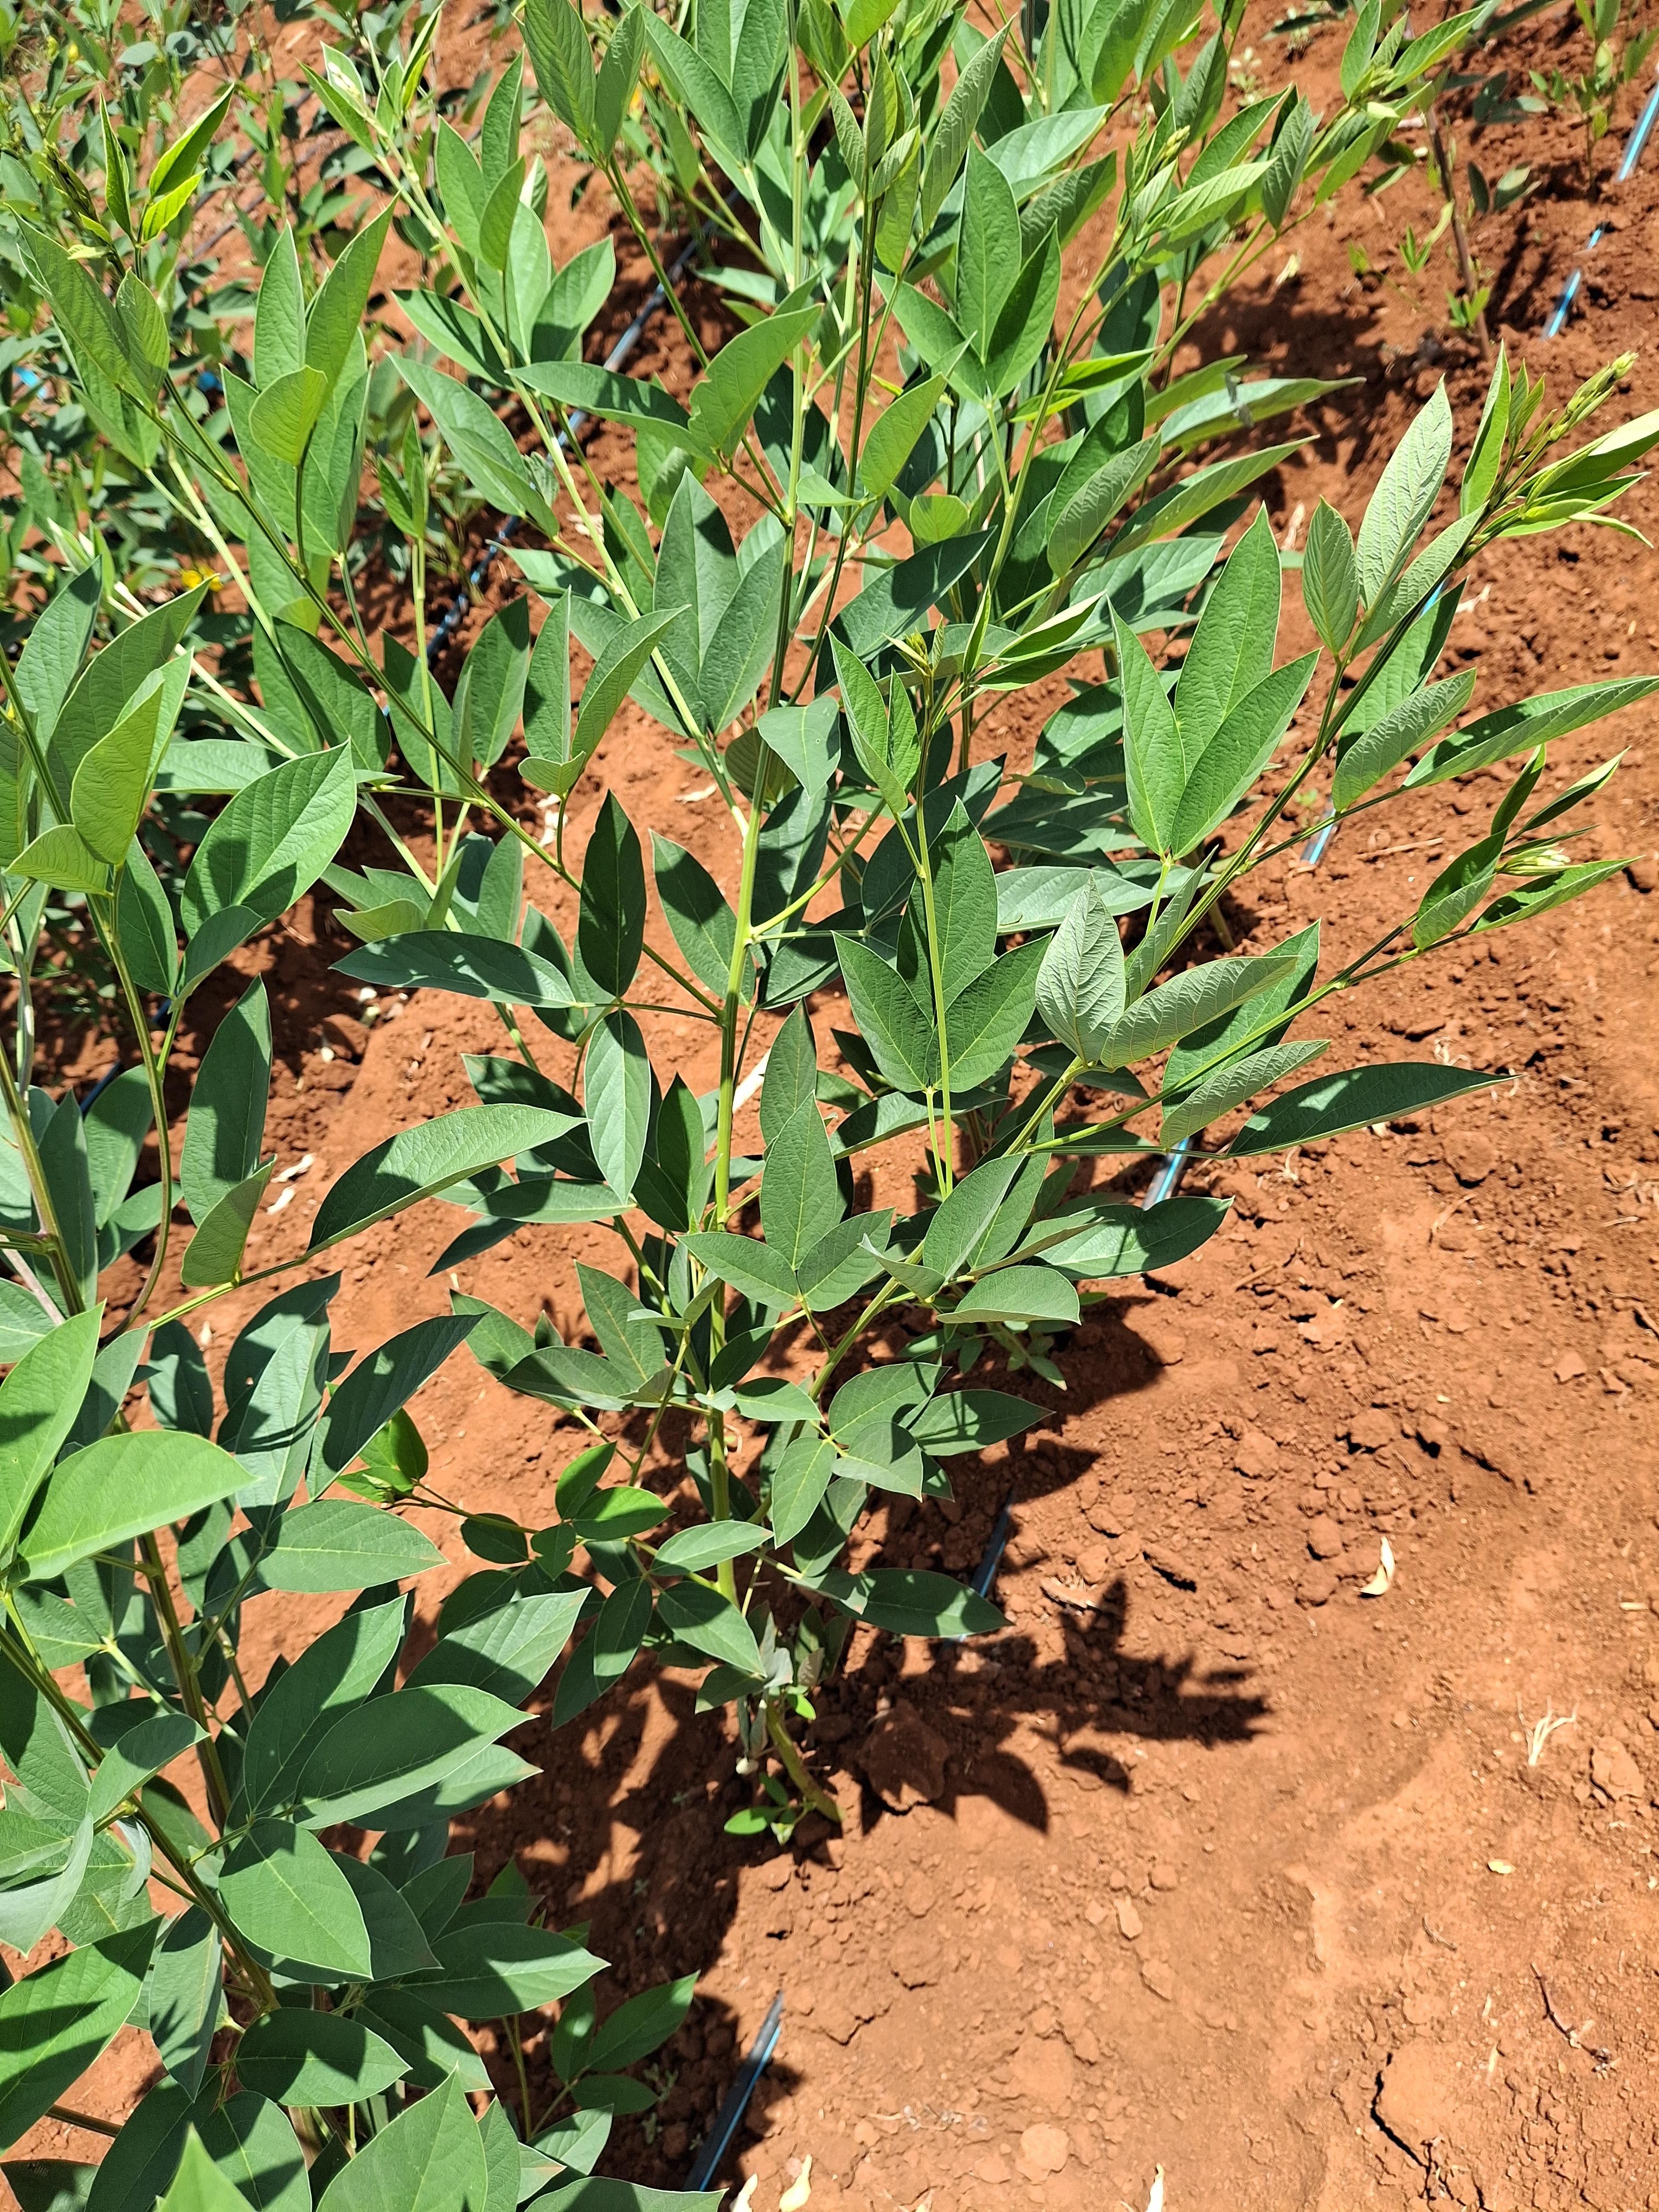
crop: pigeonpea
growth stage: vegetative
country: Kenya
